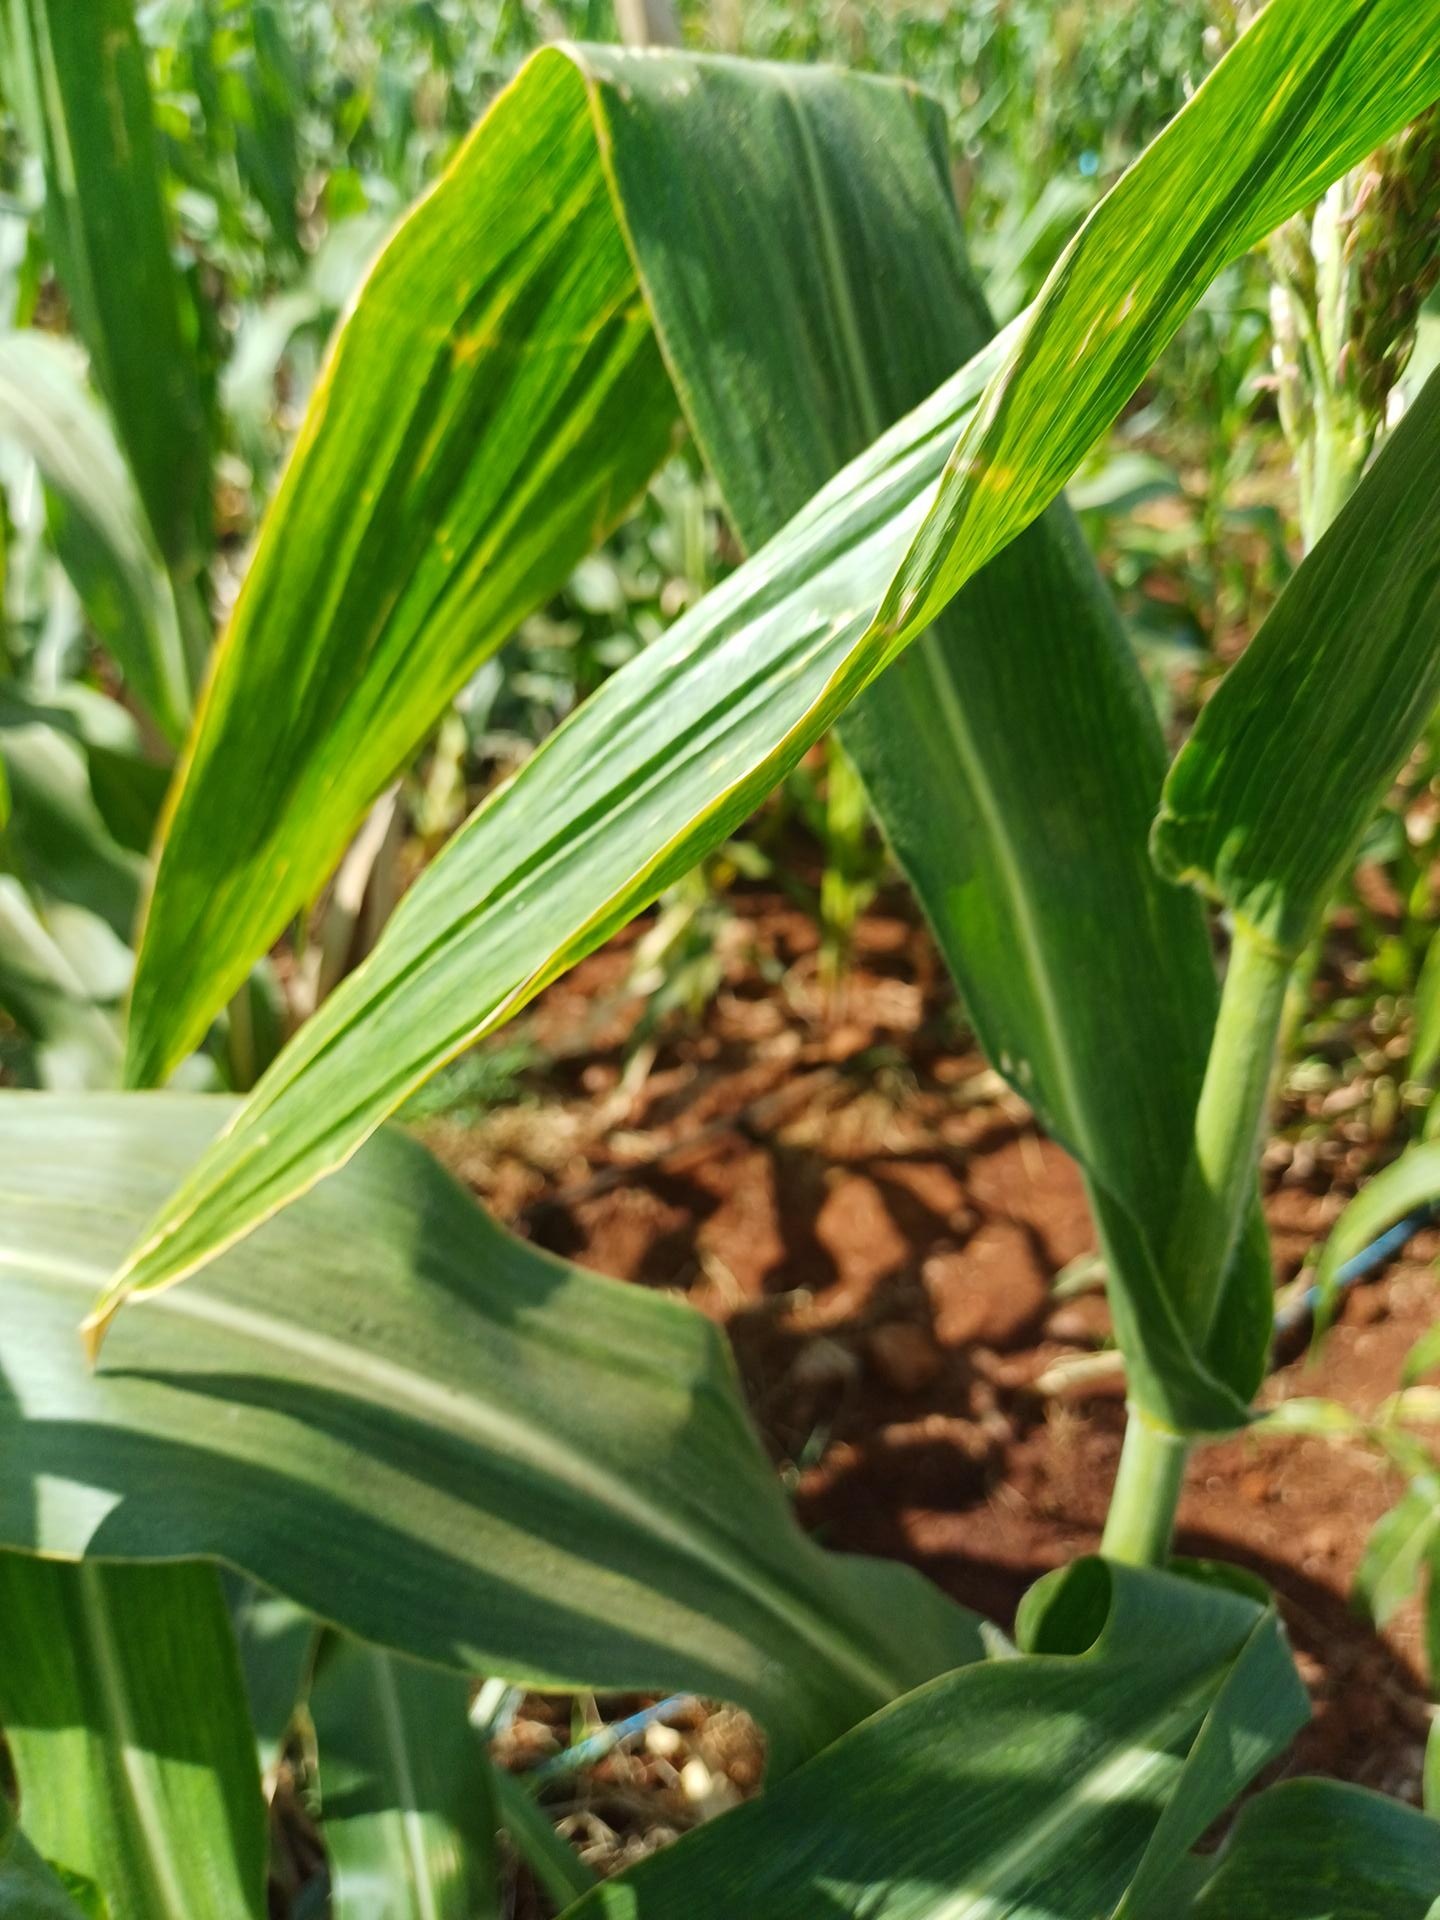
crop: maize
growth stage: flowering
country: Kenya
